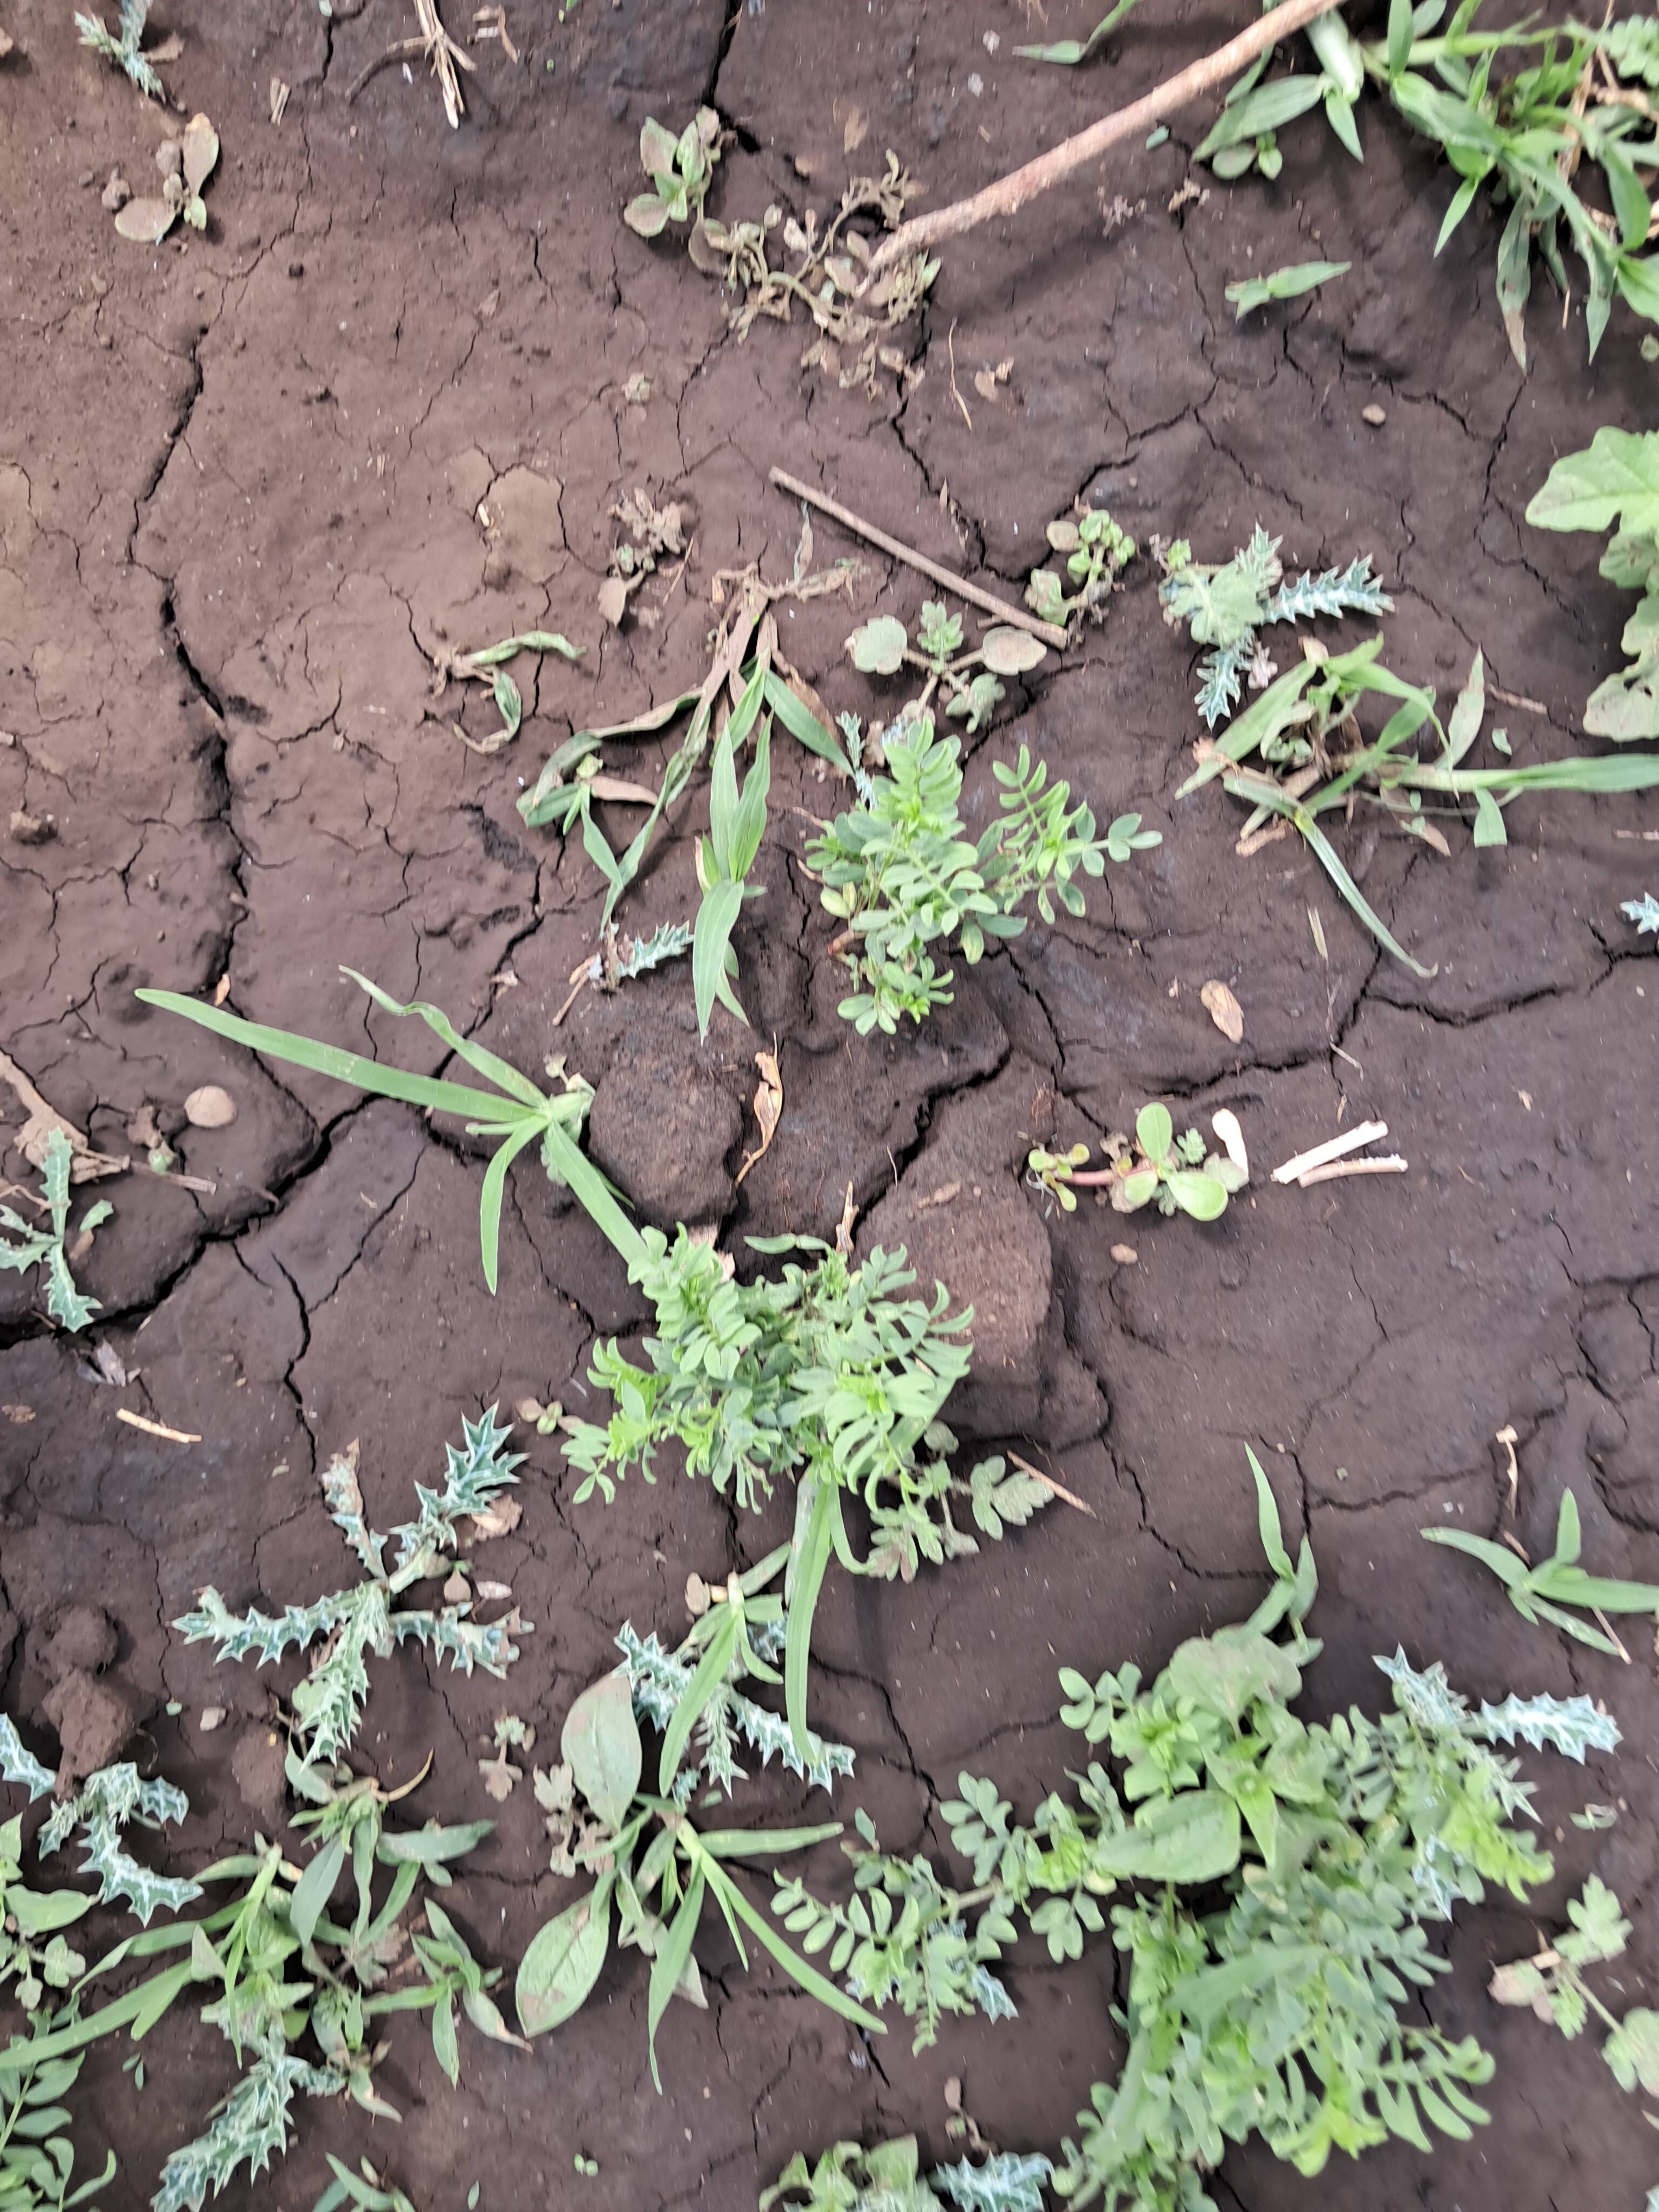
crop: lentil
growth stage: vegetative
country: Tanzania
